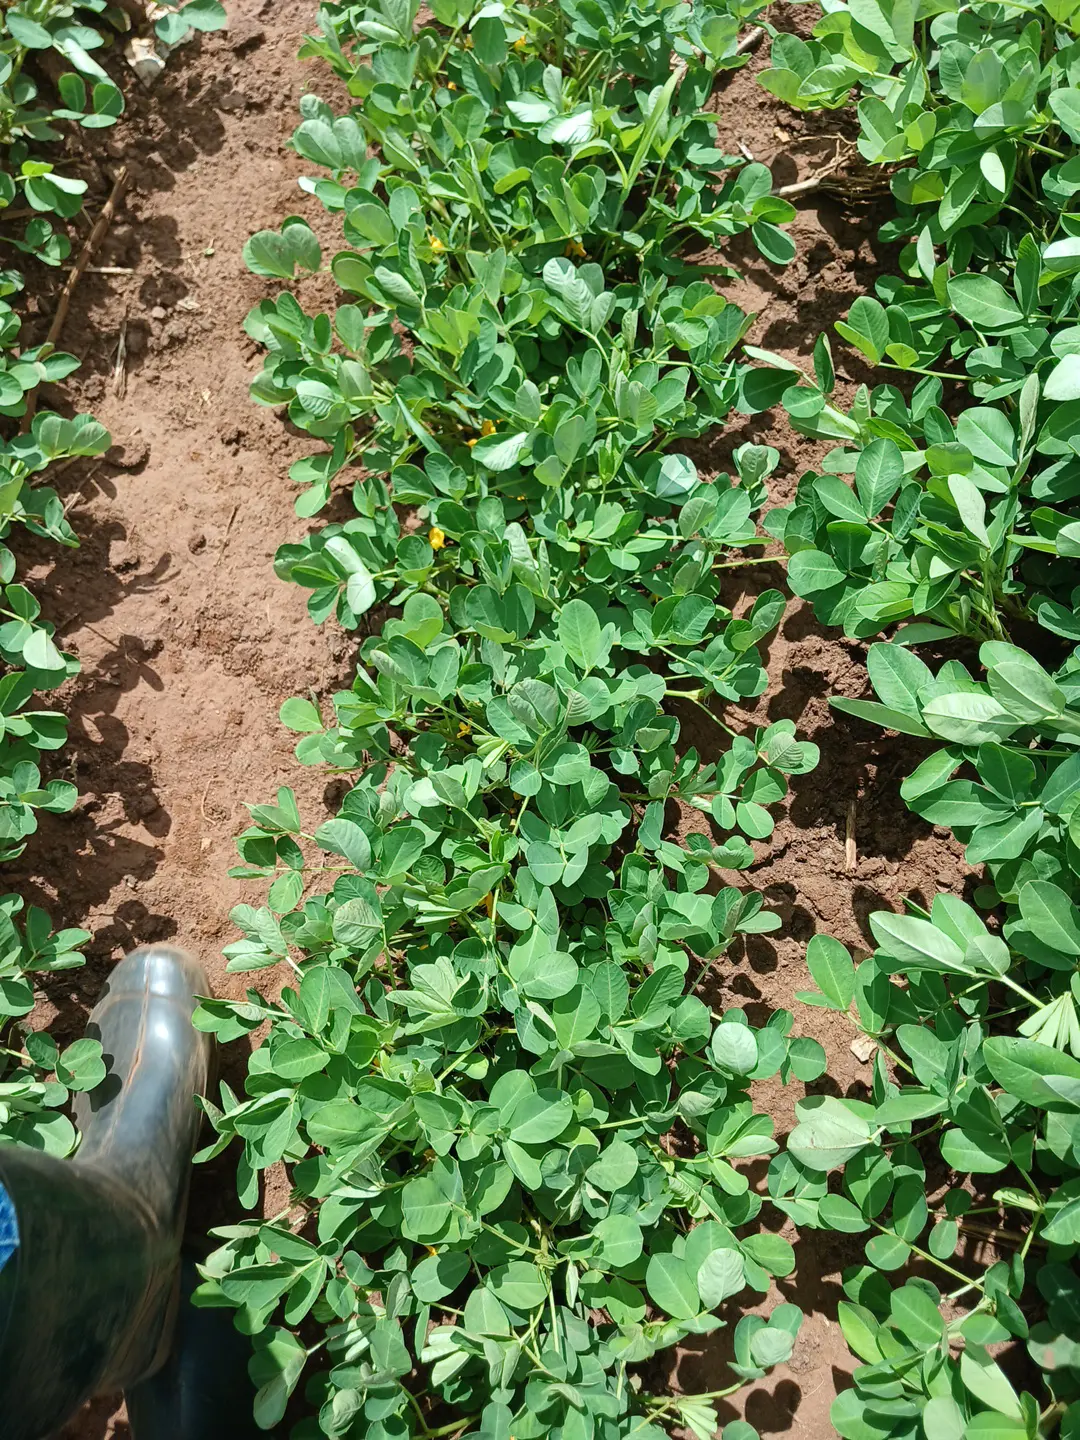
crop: groundnut
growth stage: flowering
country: Kenya
